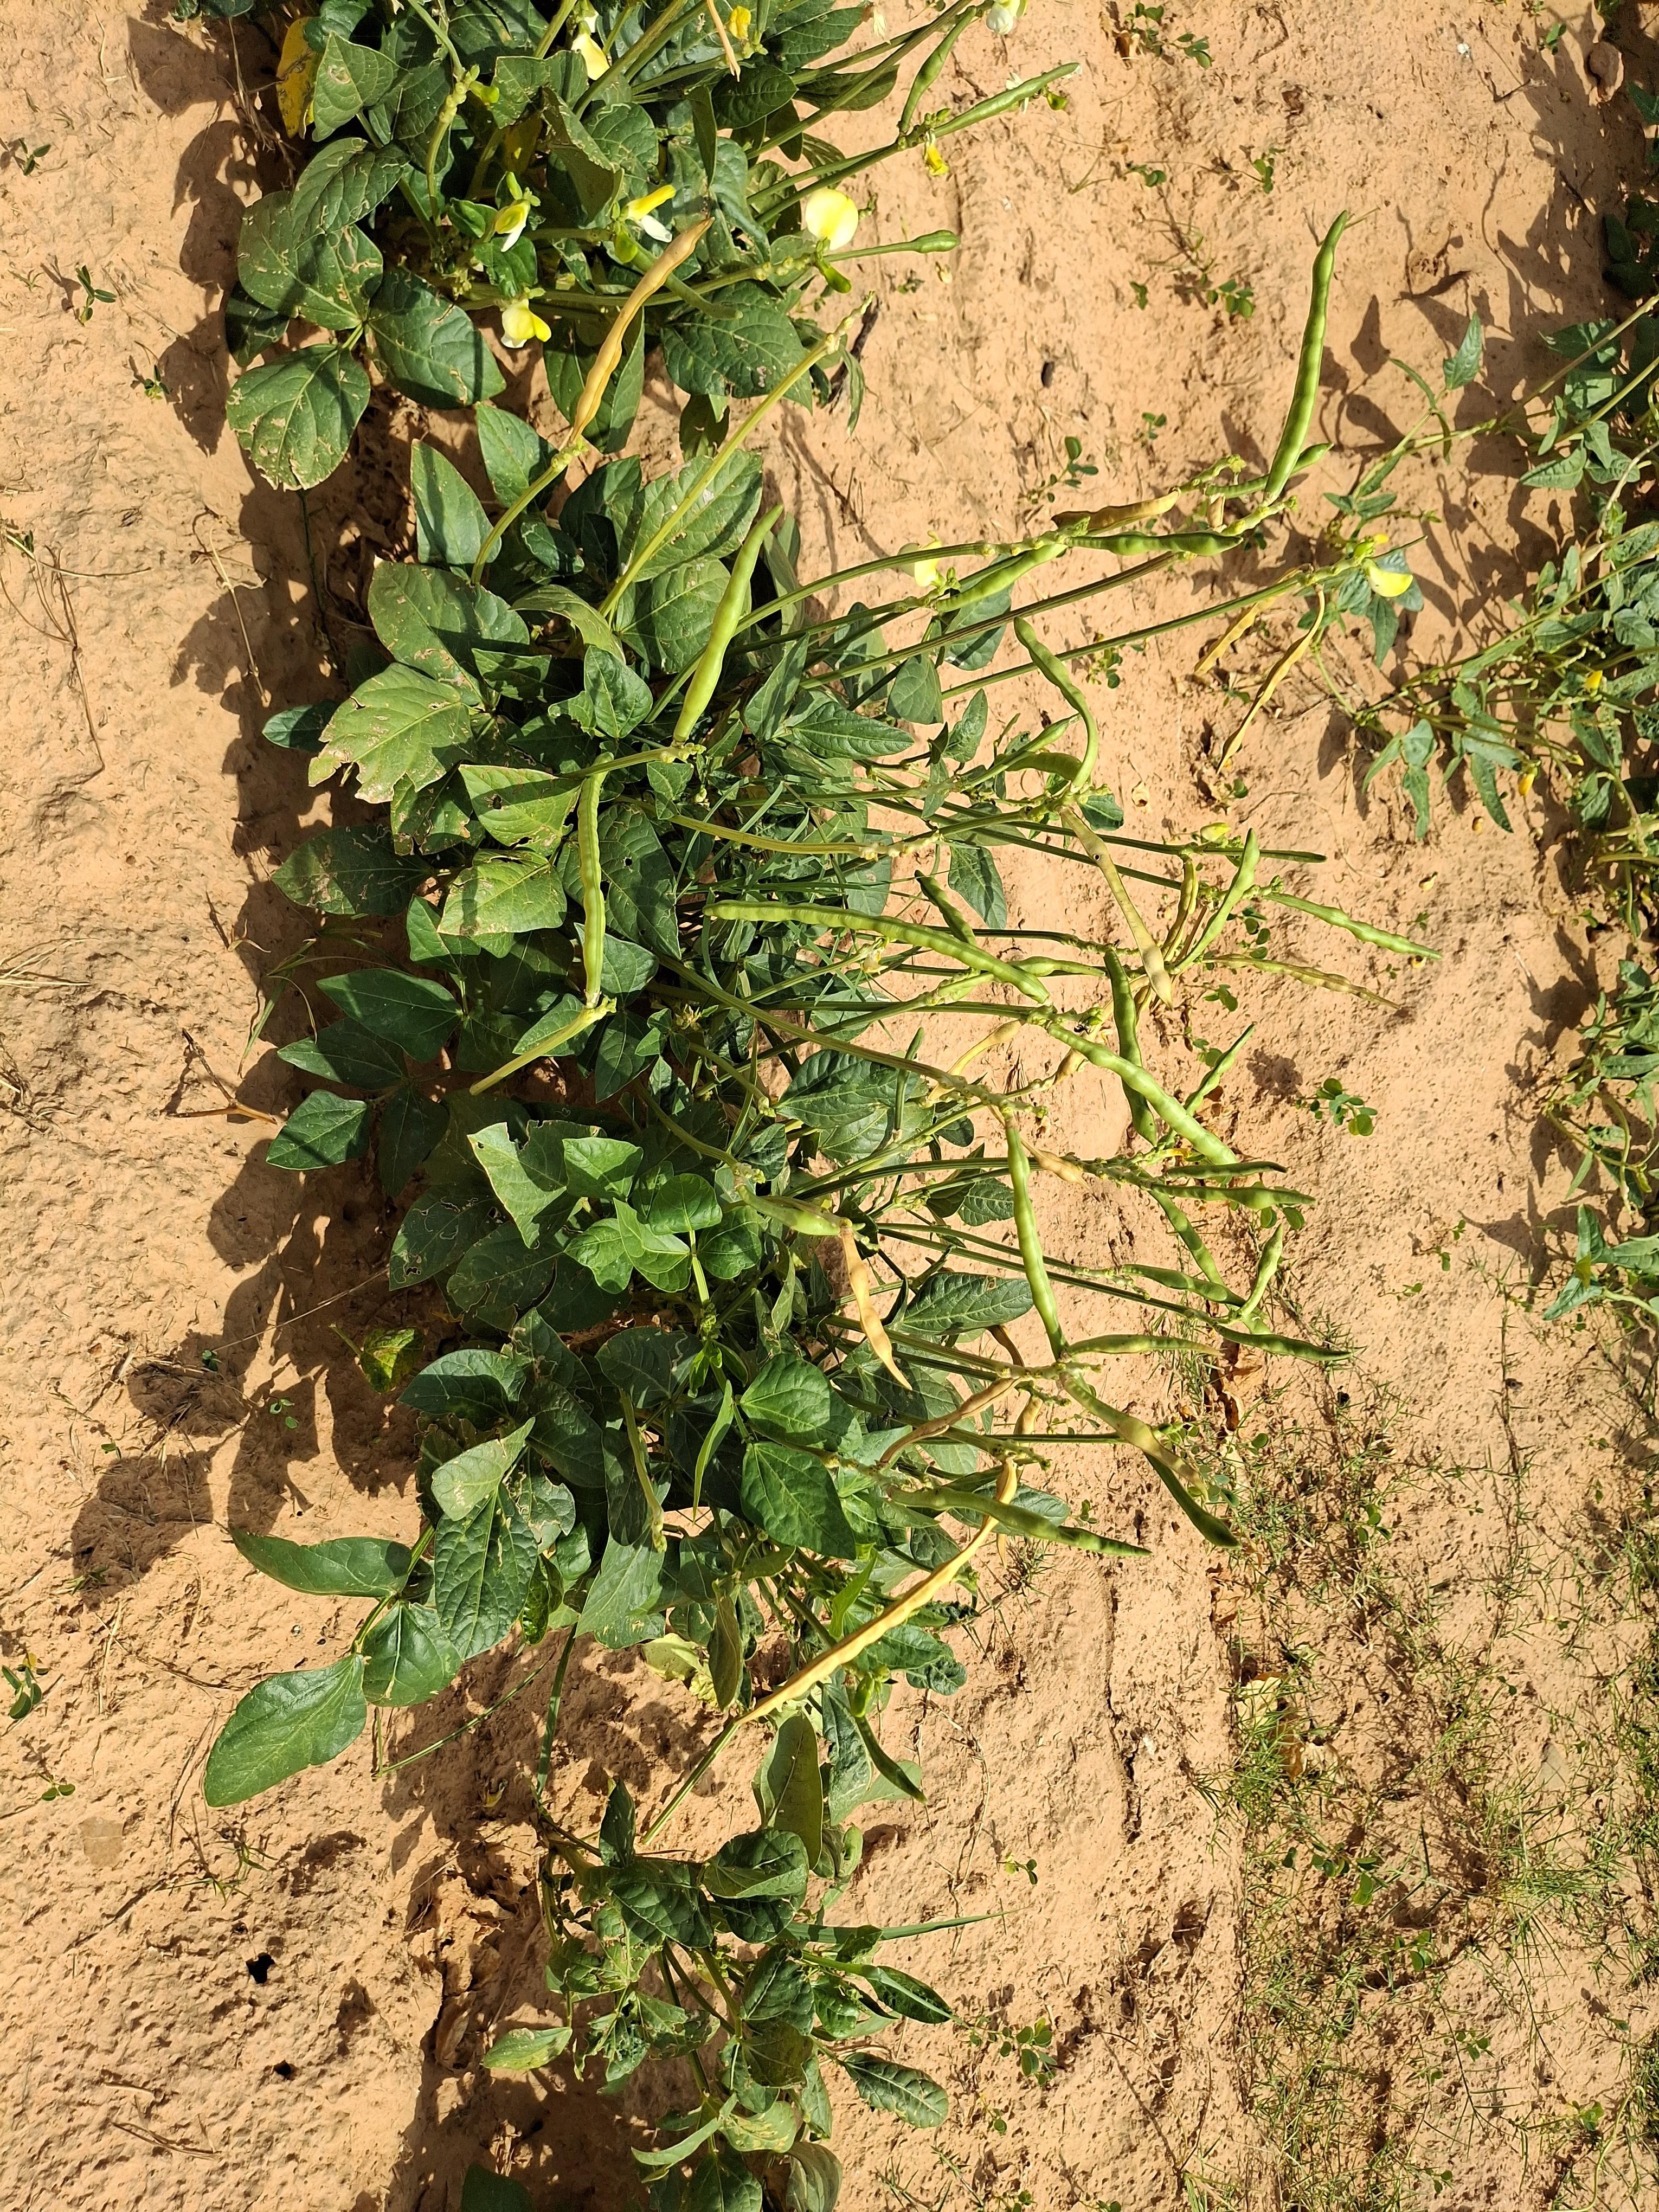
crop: cowpea
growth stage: harvest maturity
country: Nigeria
